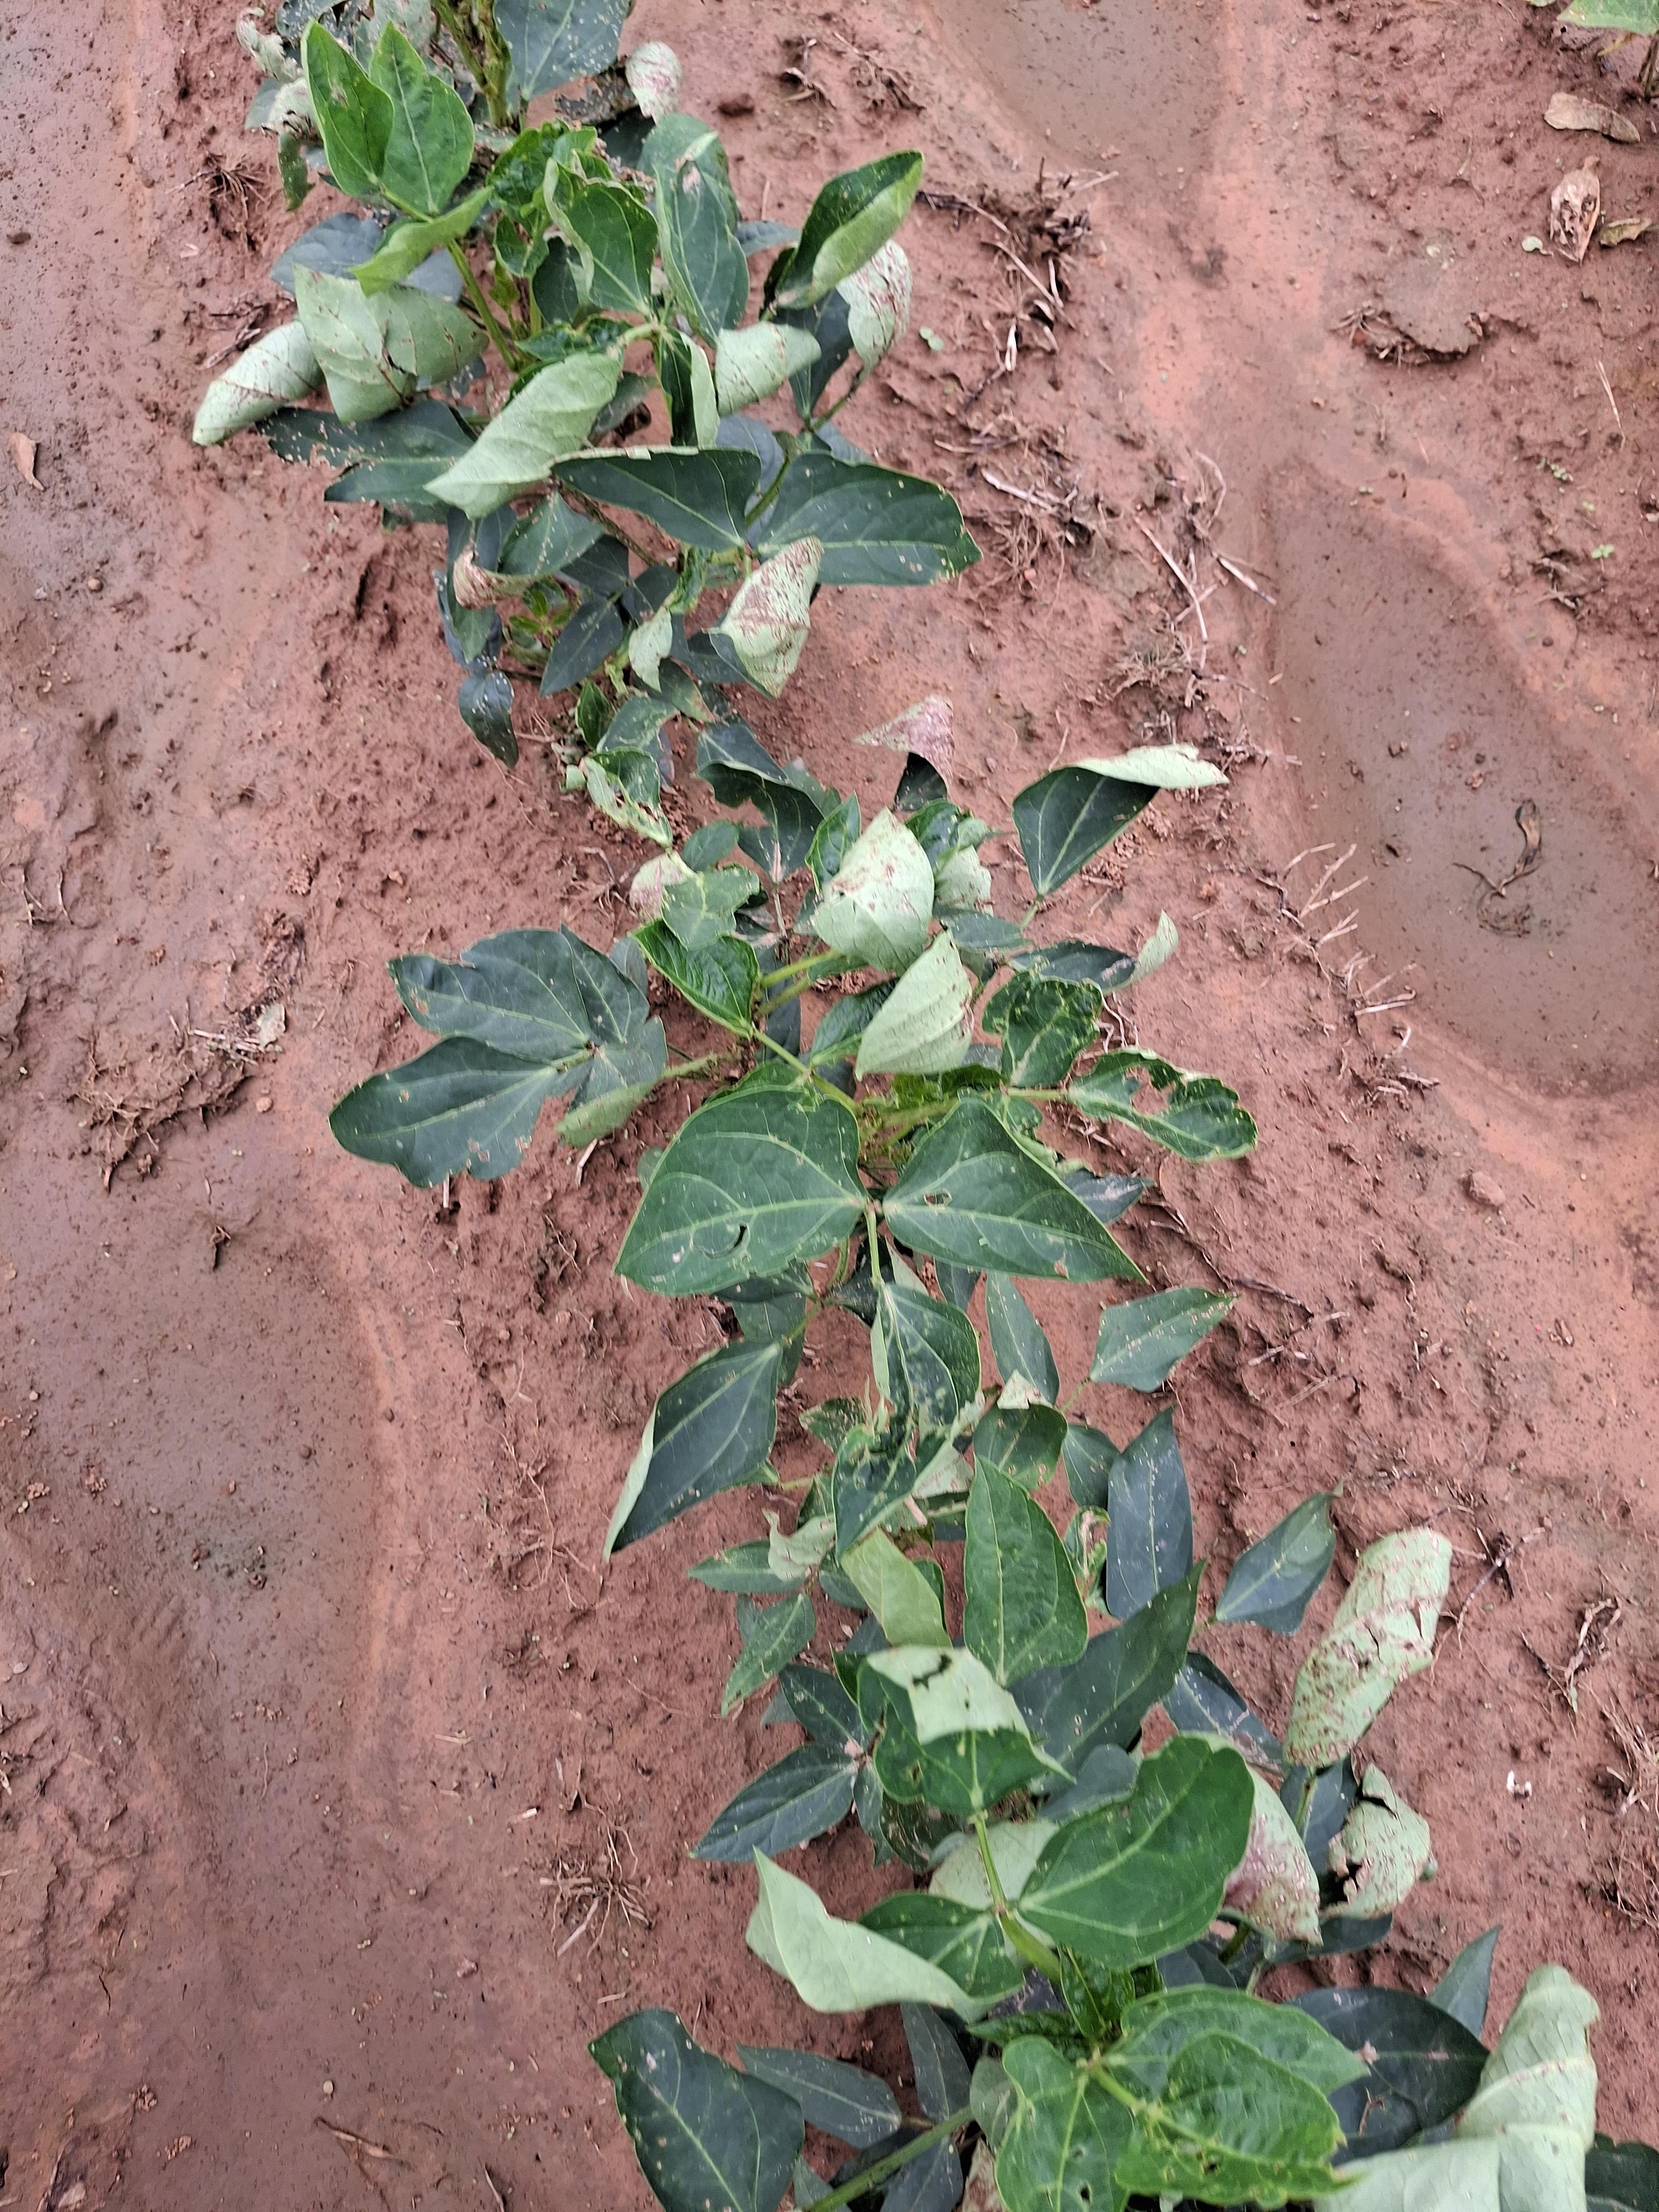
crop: cowpea
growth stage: vegetative
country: Nigeria
